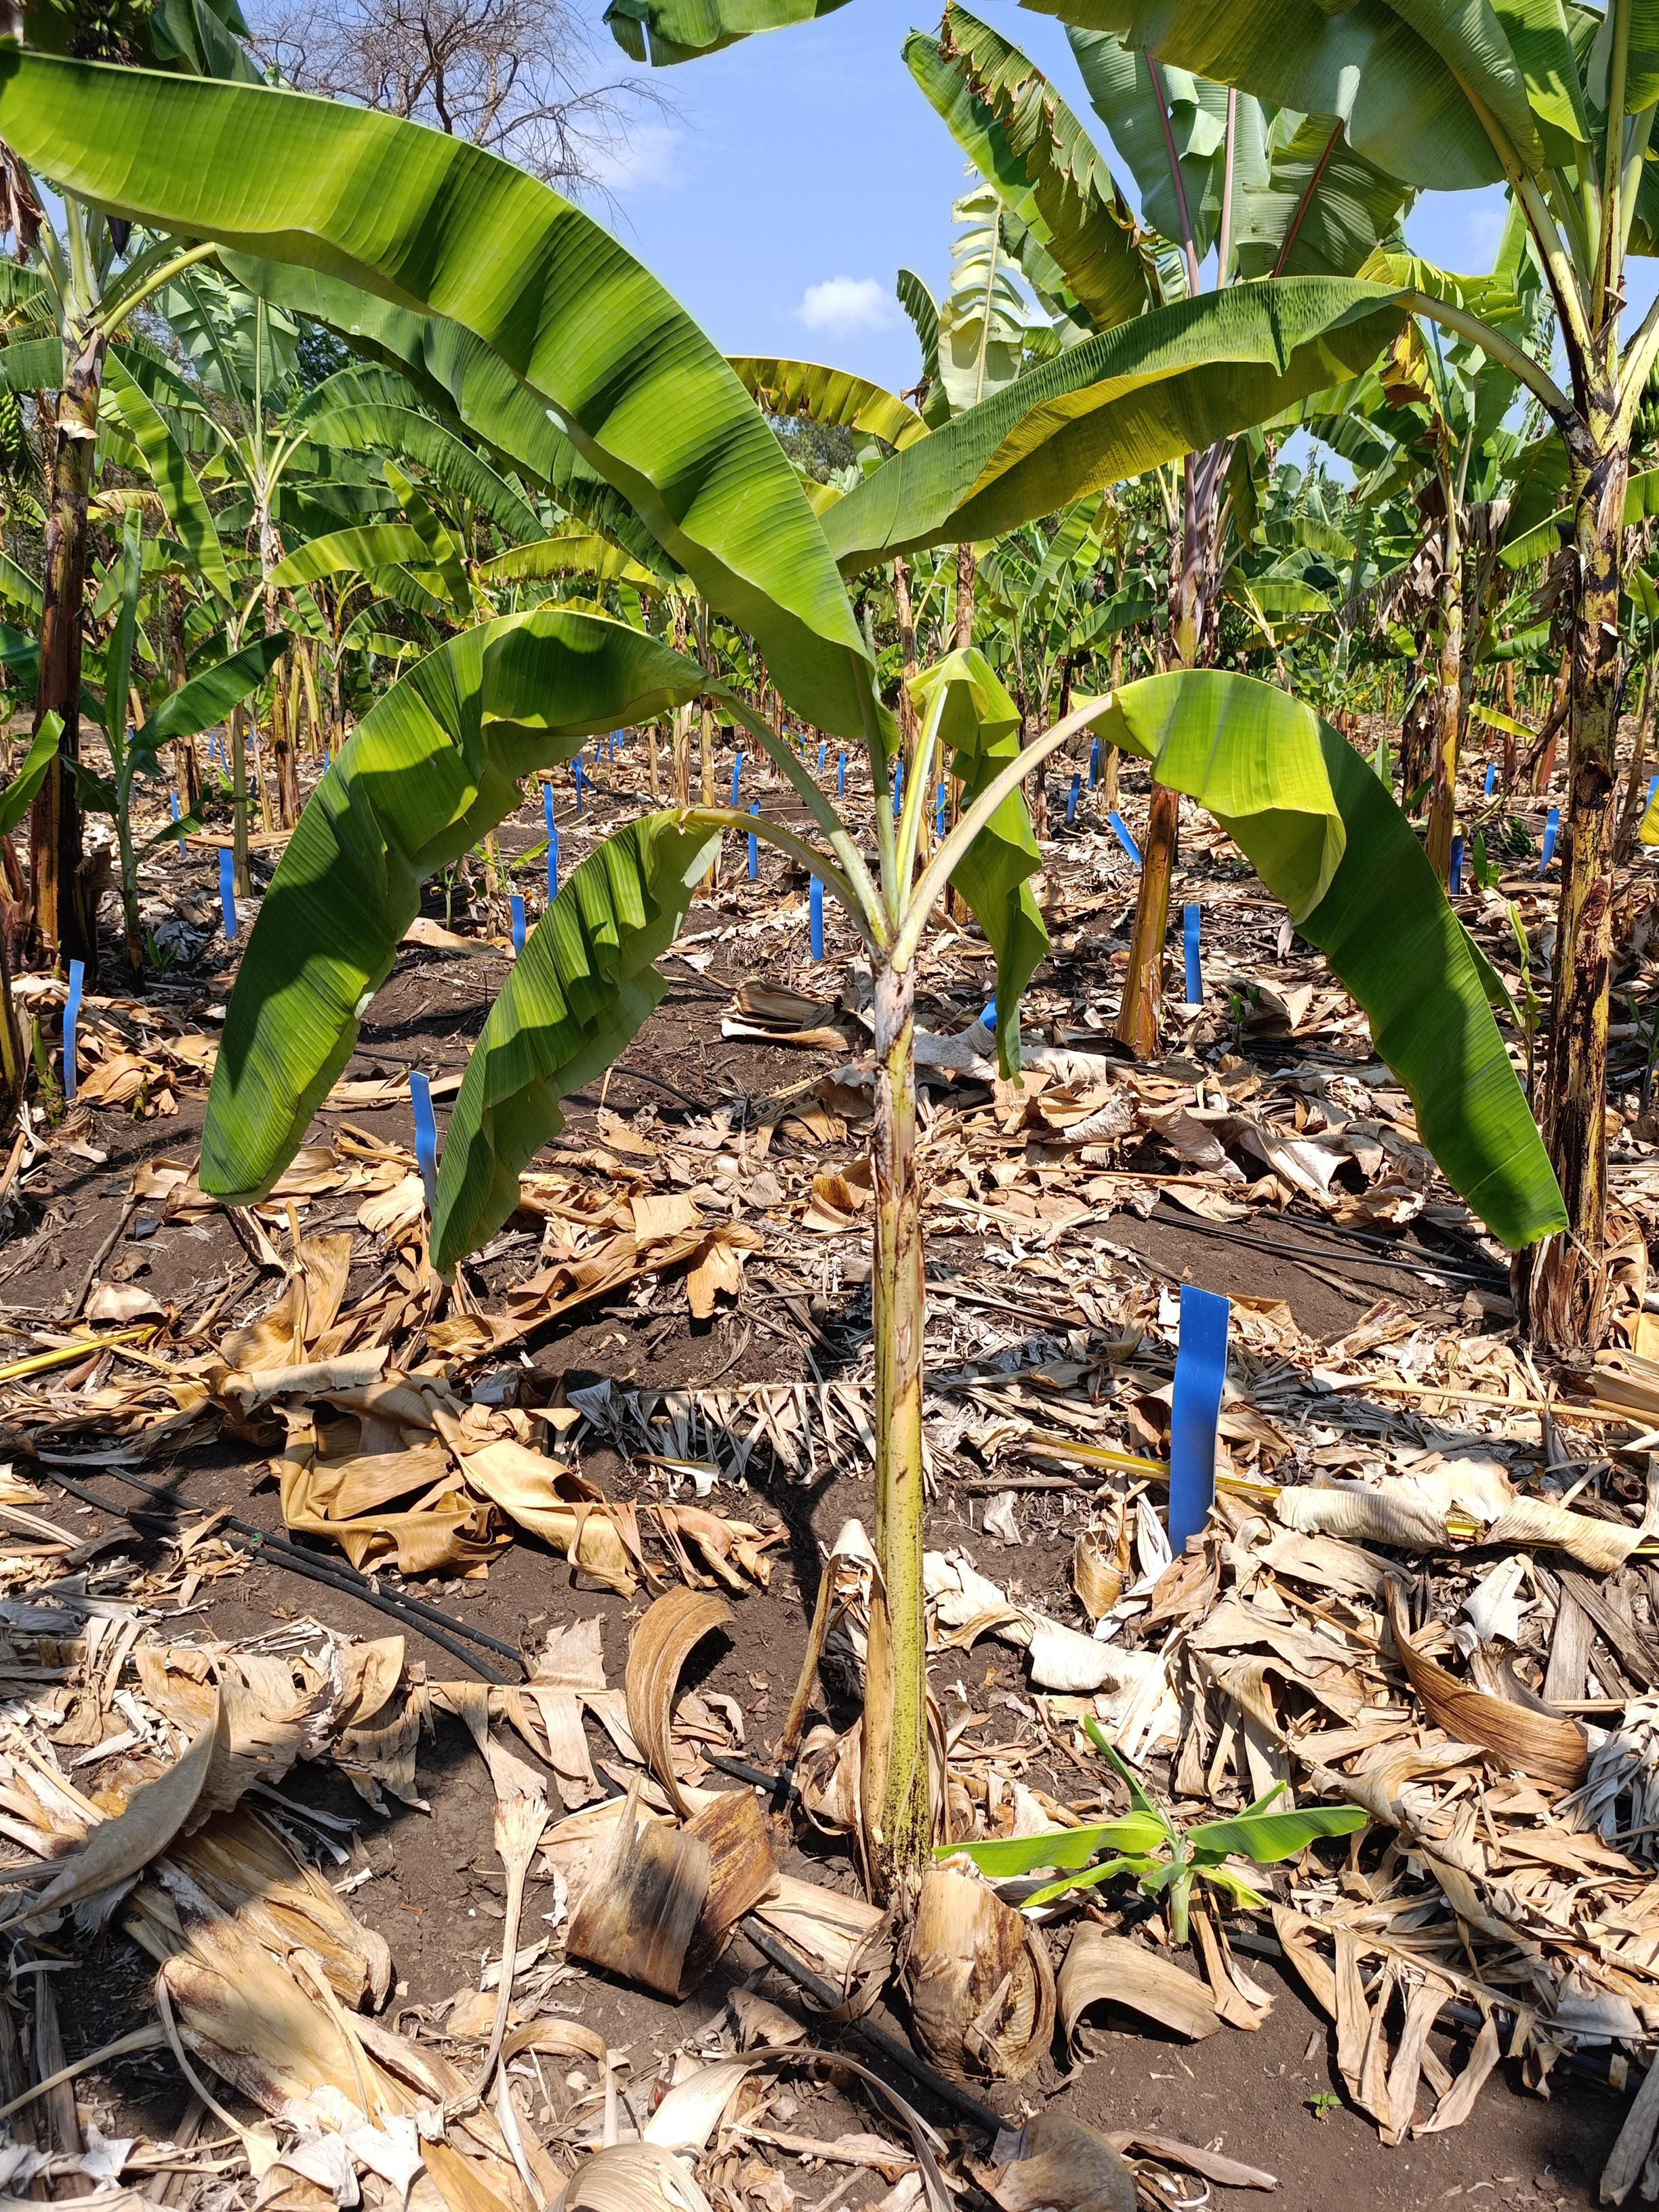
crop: banana
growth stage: vegetative
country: Tanzania
